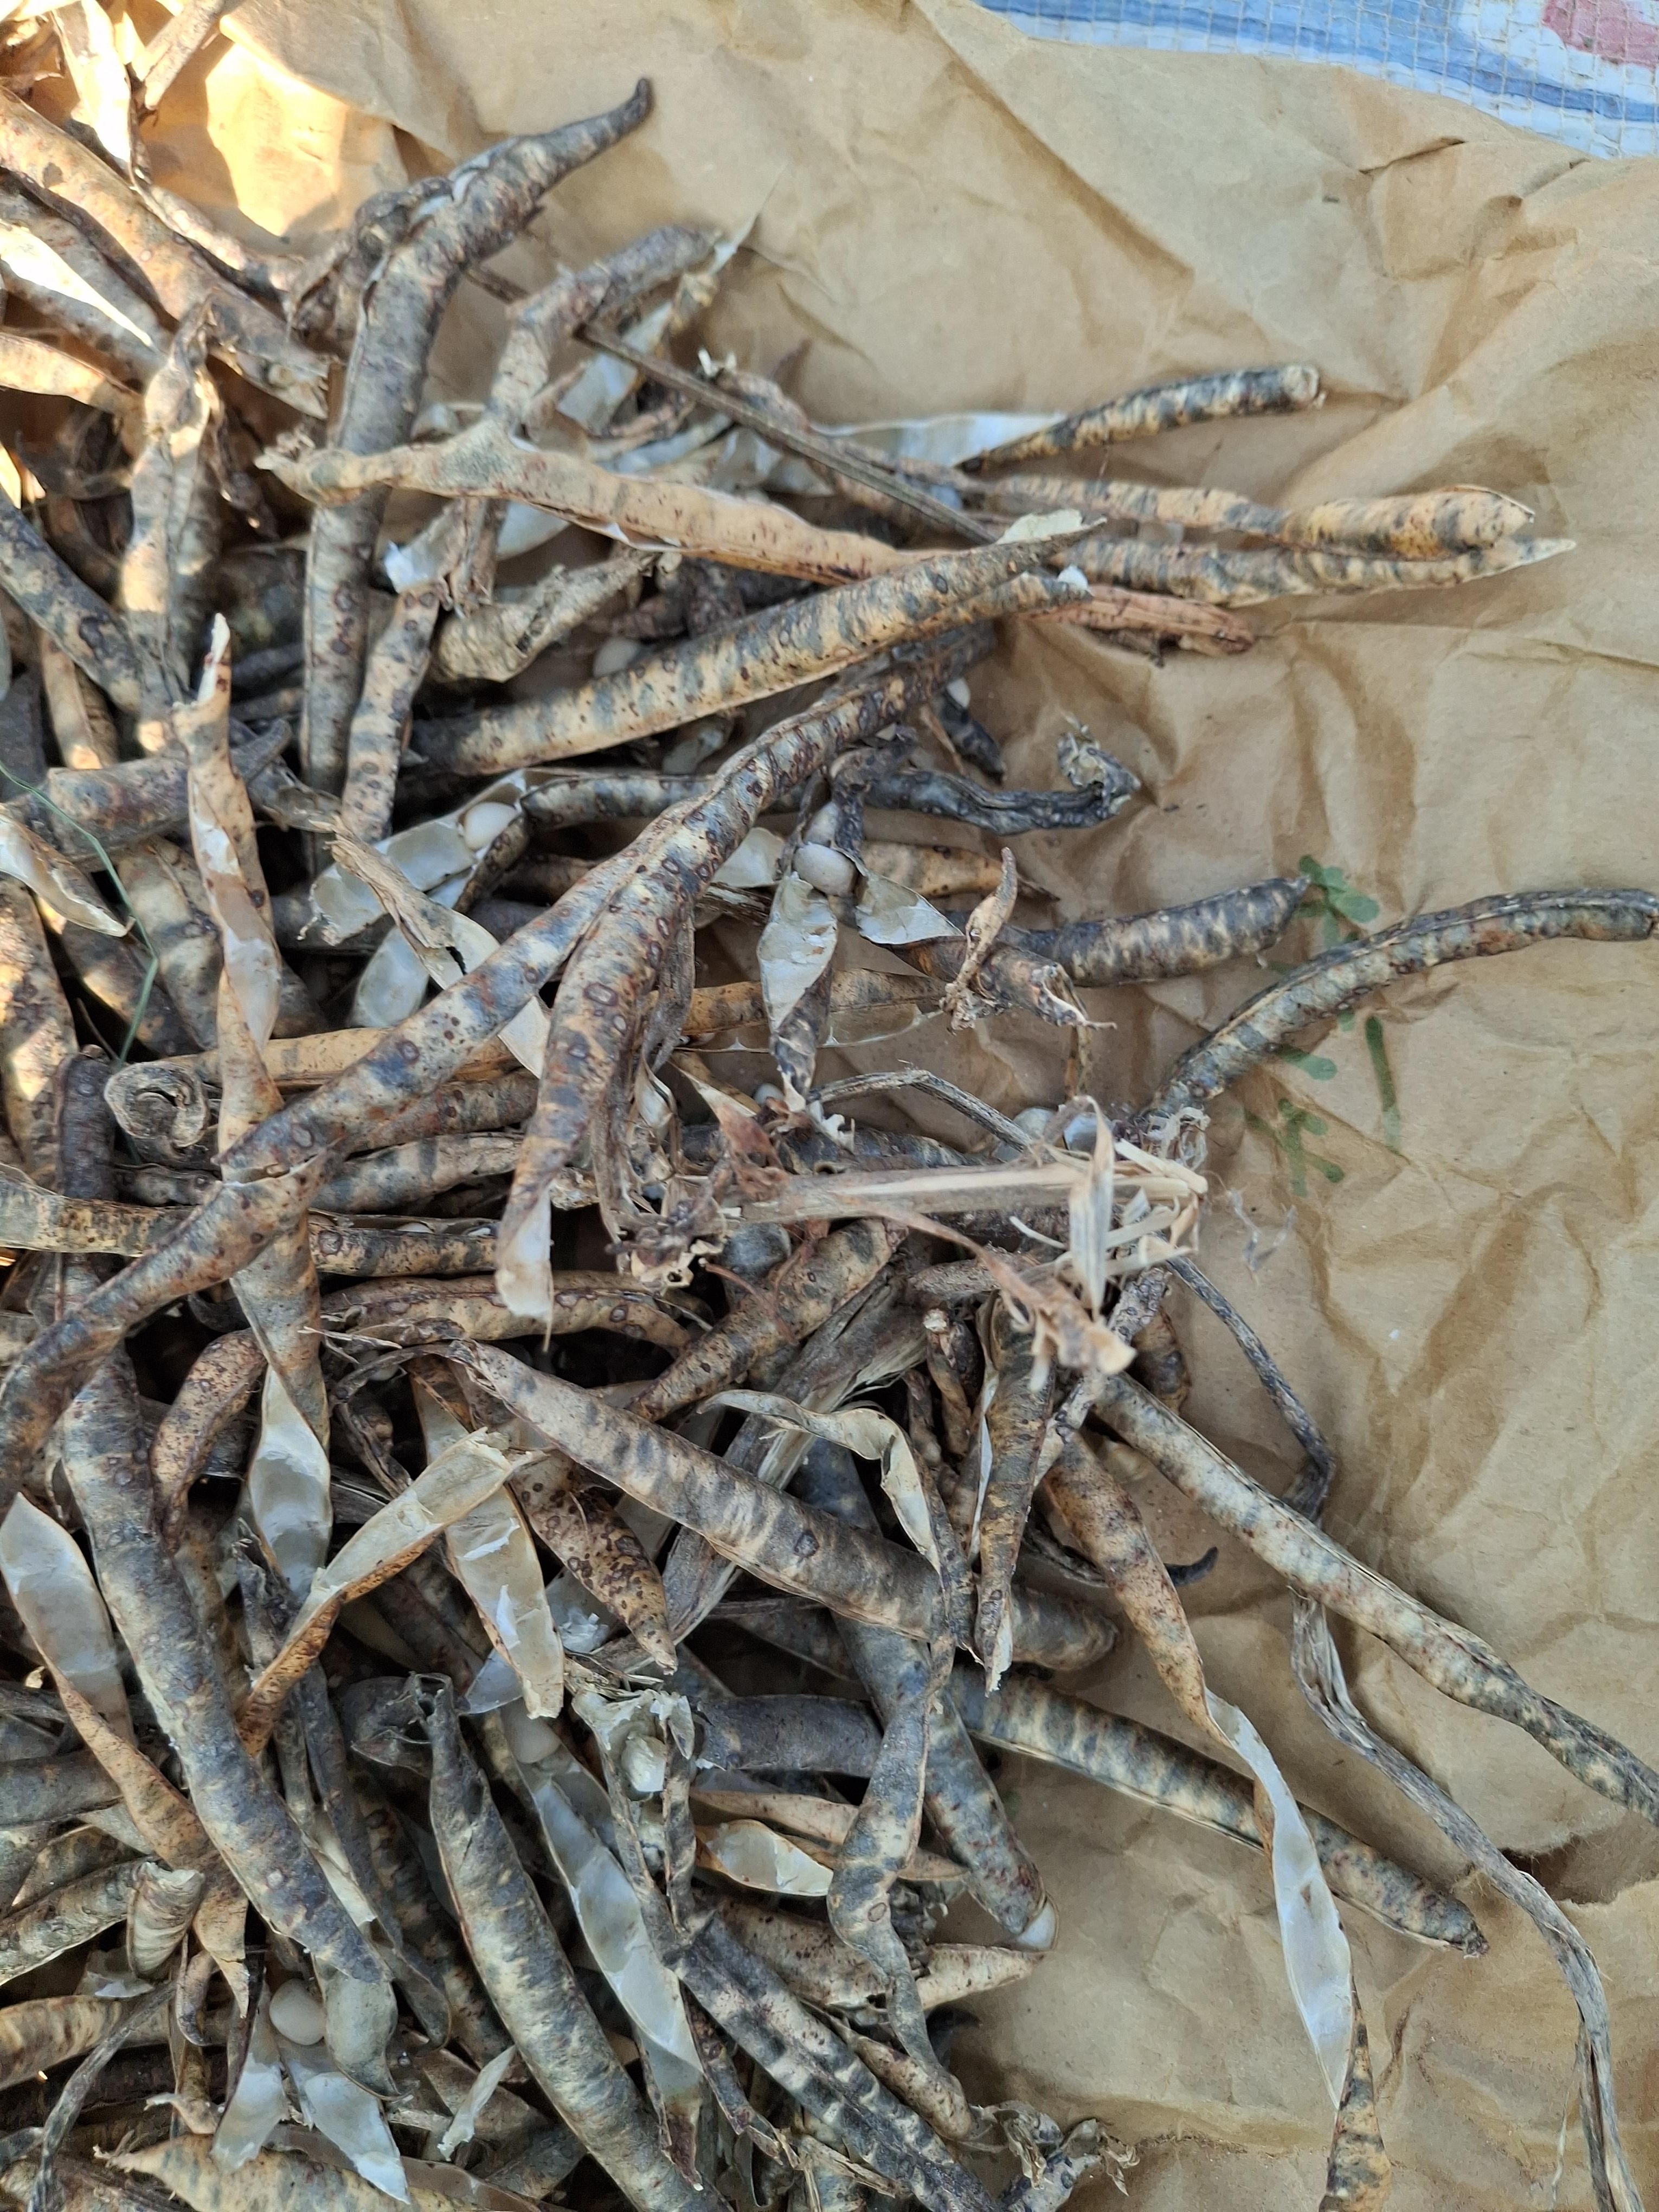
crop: cowpea
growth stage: harvest
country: Nigeria
